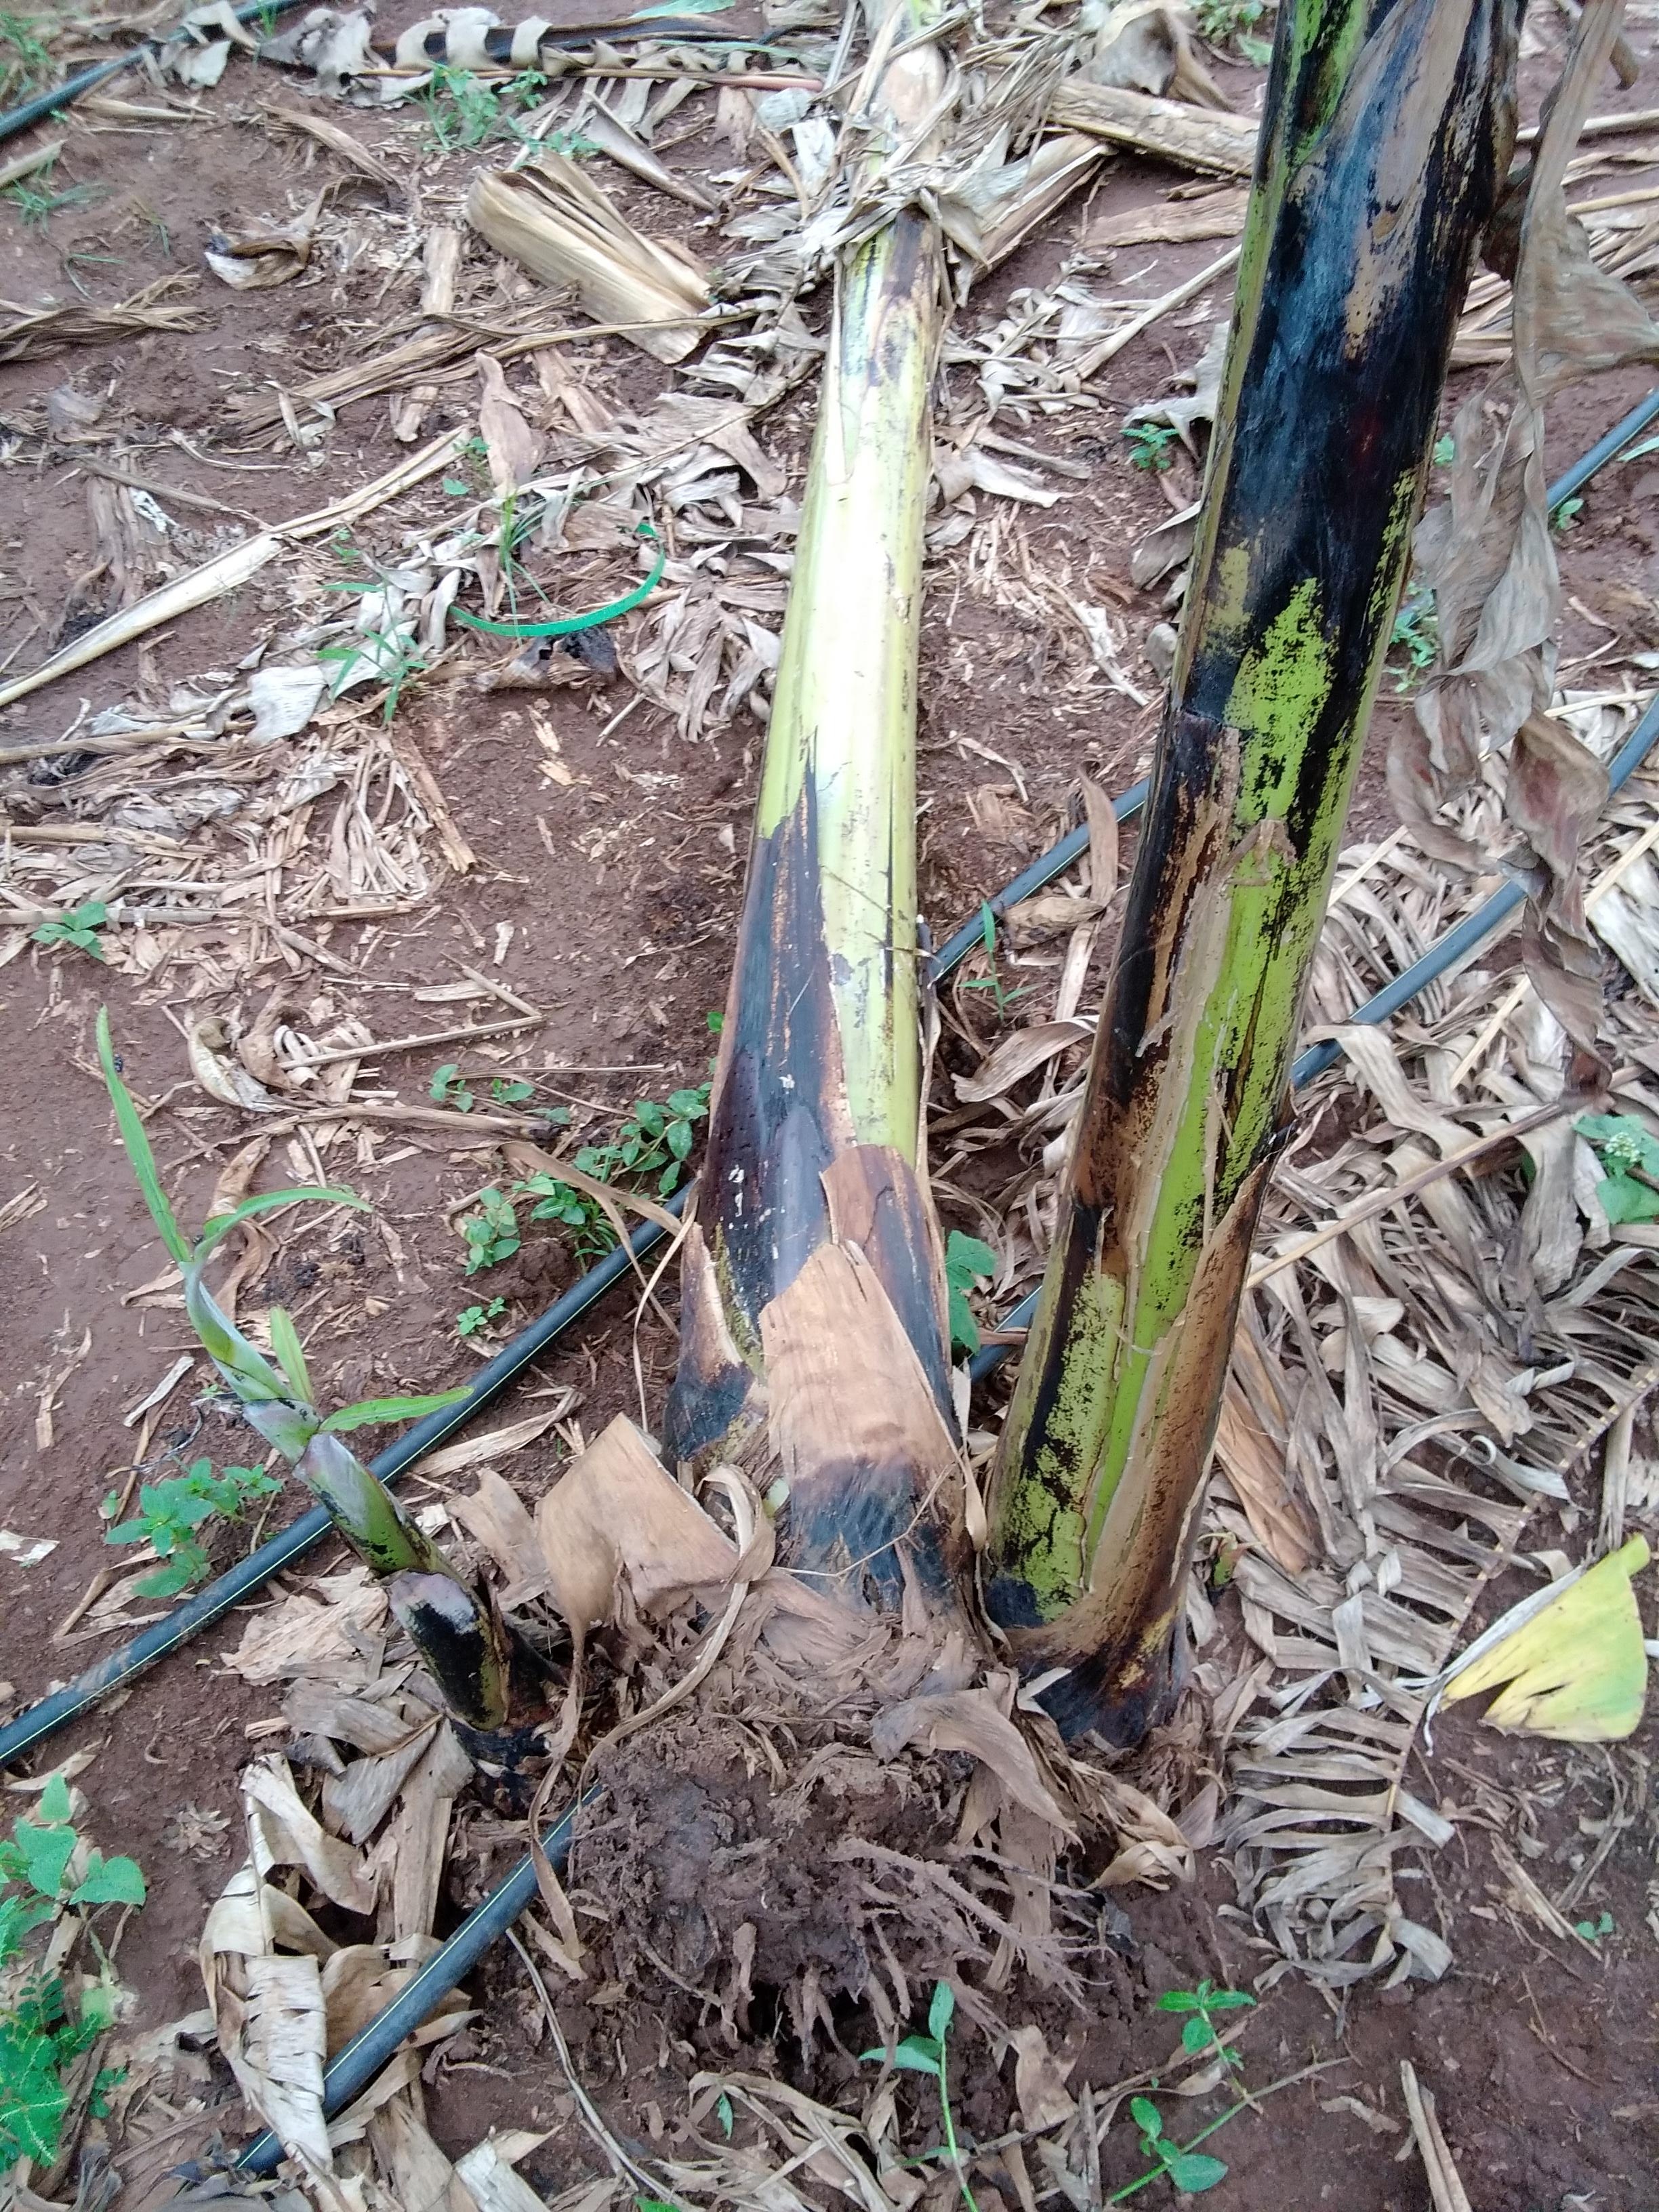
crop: banana
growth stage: flowering
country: Tanzania
